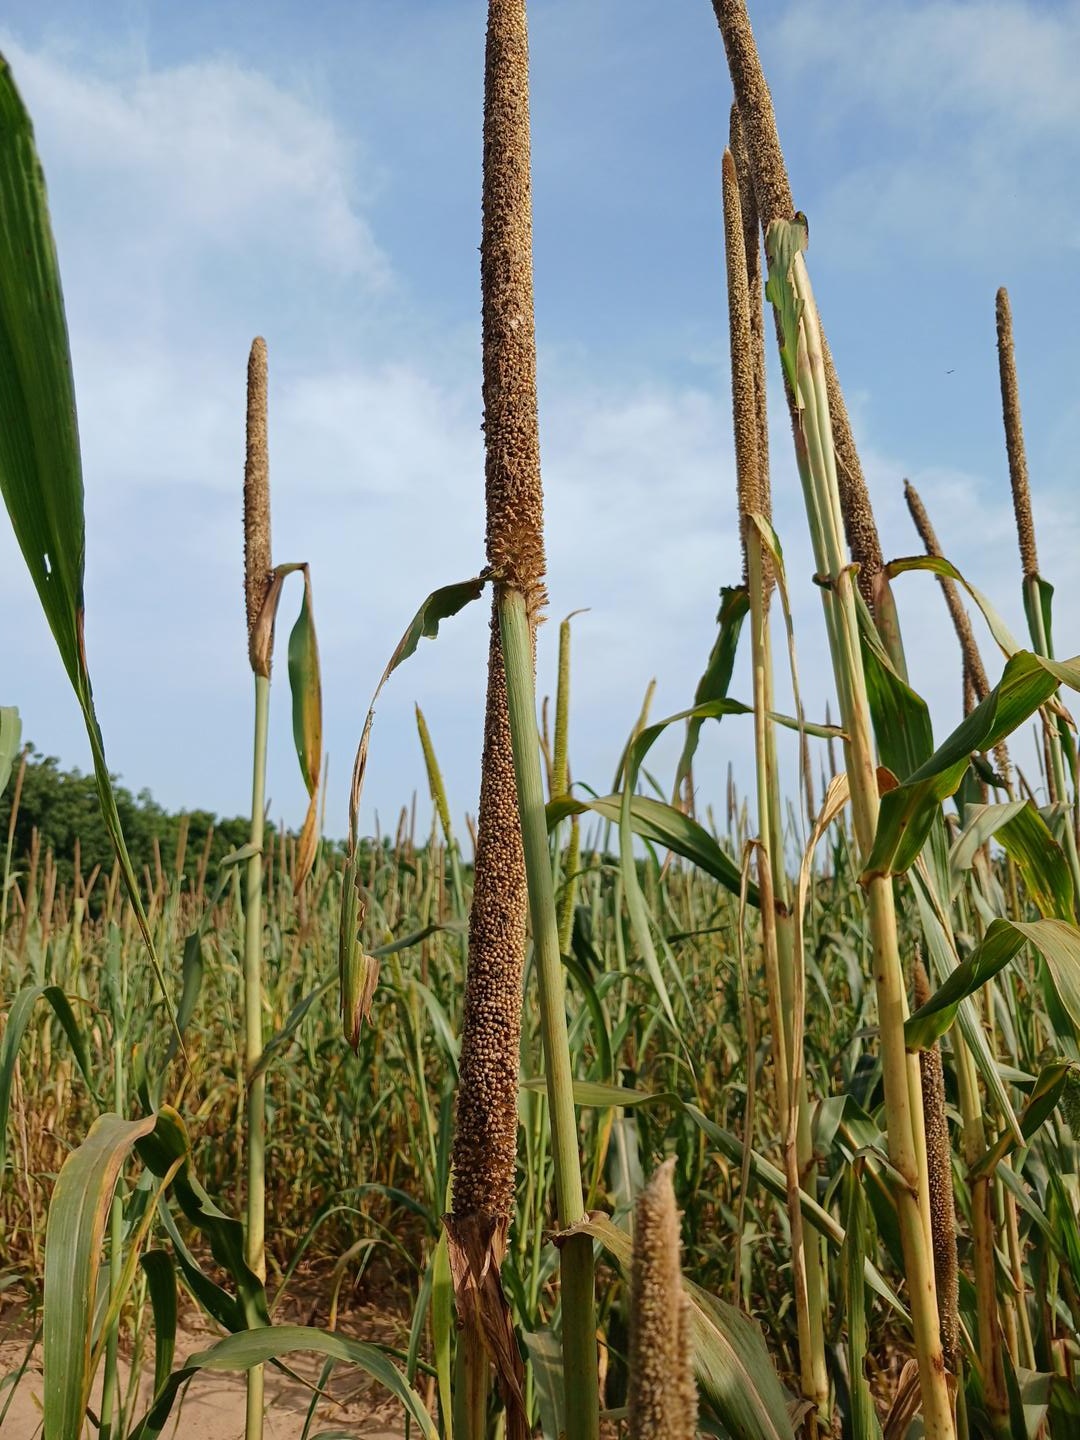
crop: pearl millet
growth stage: maturity
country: Senegal
